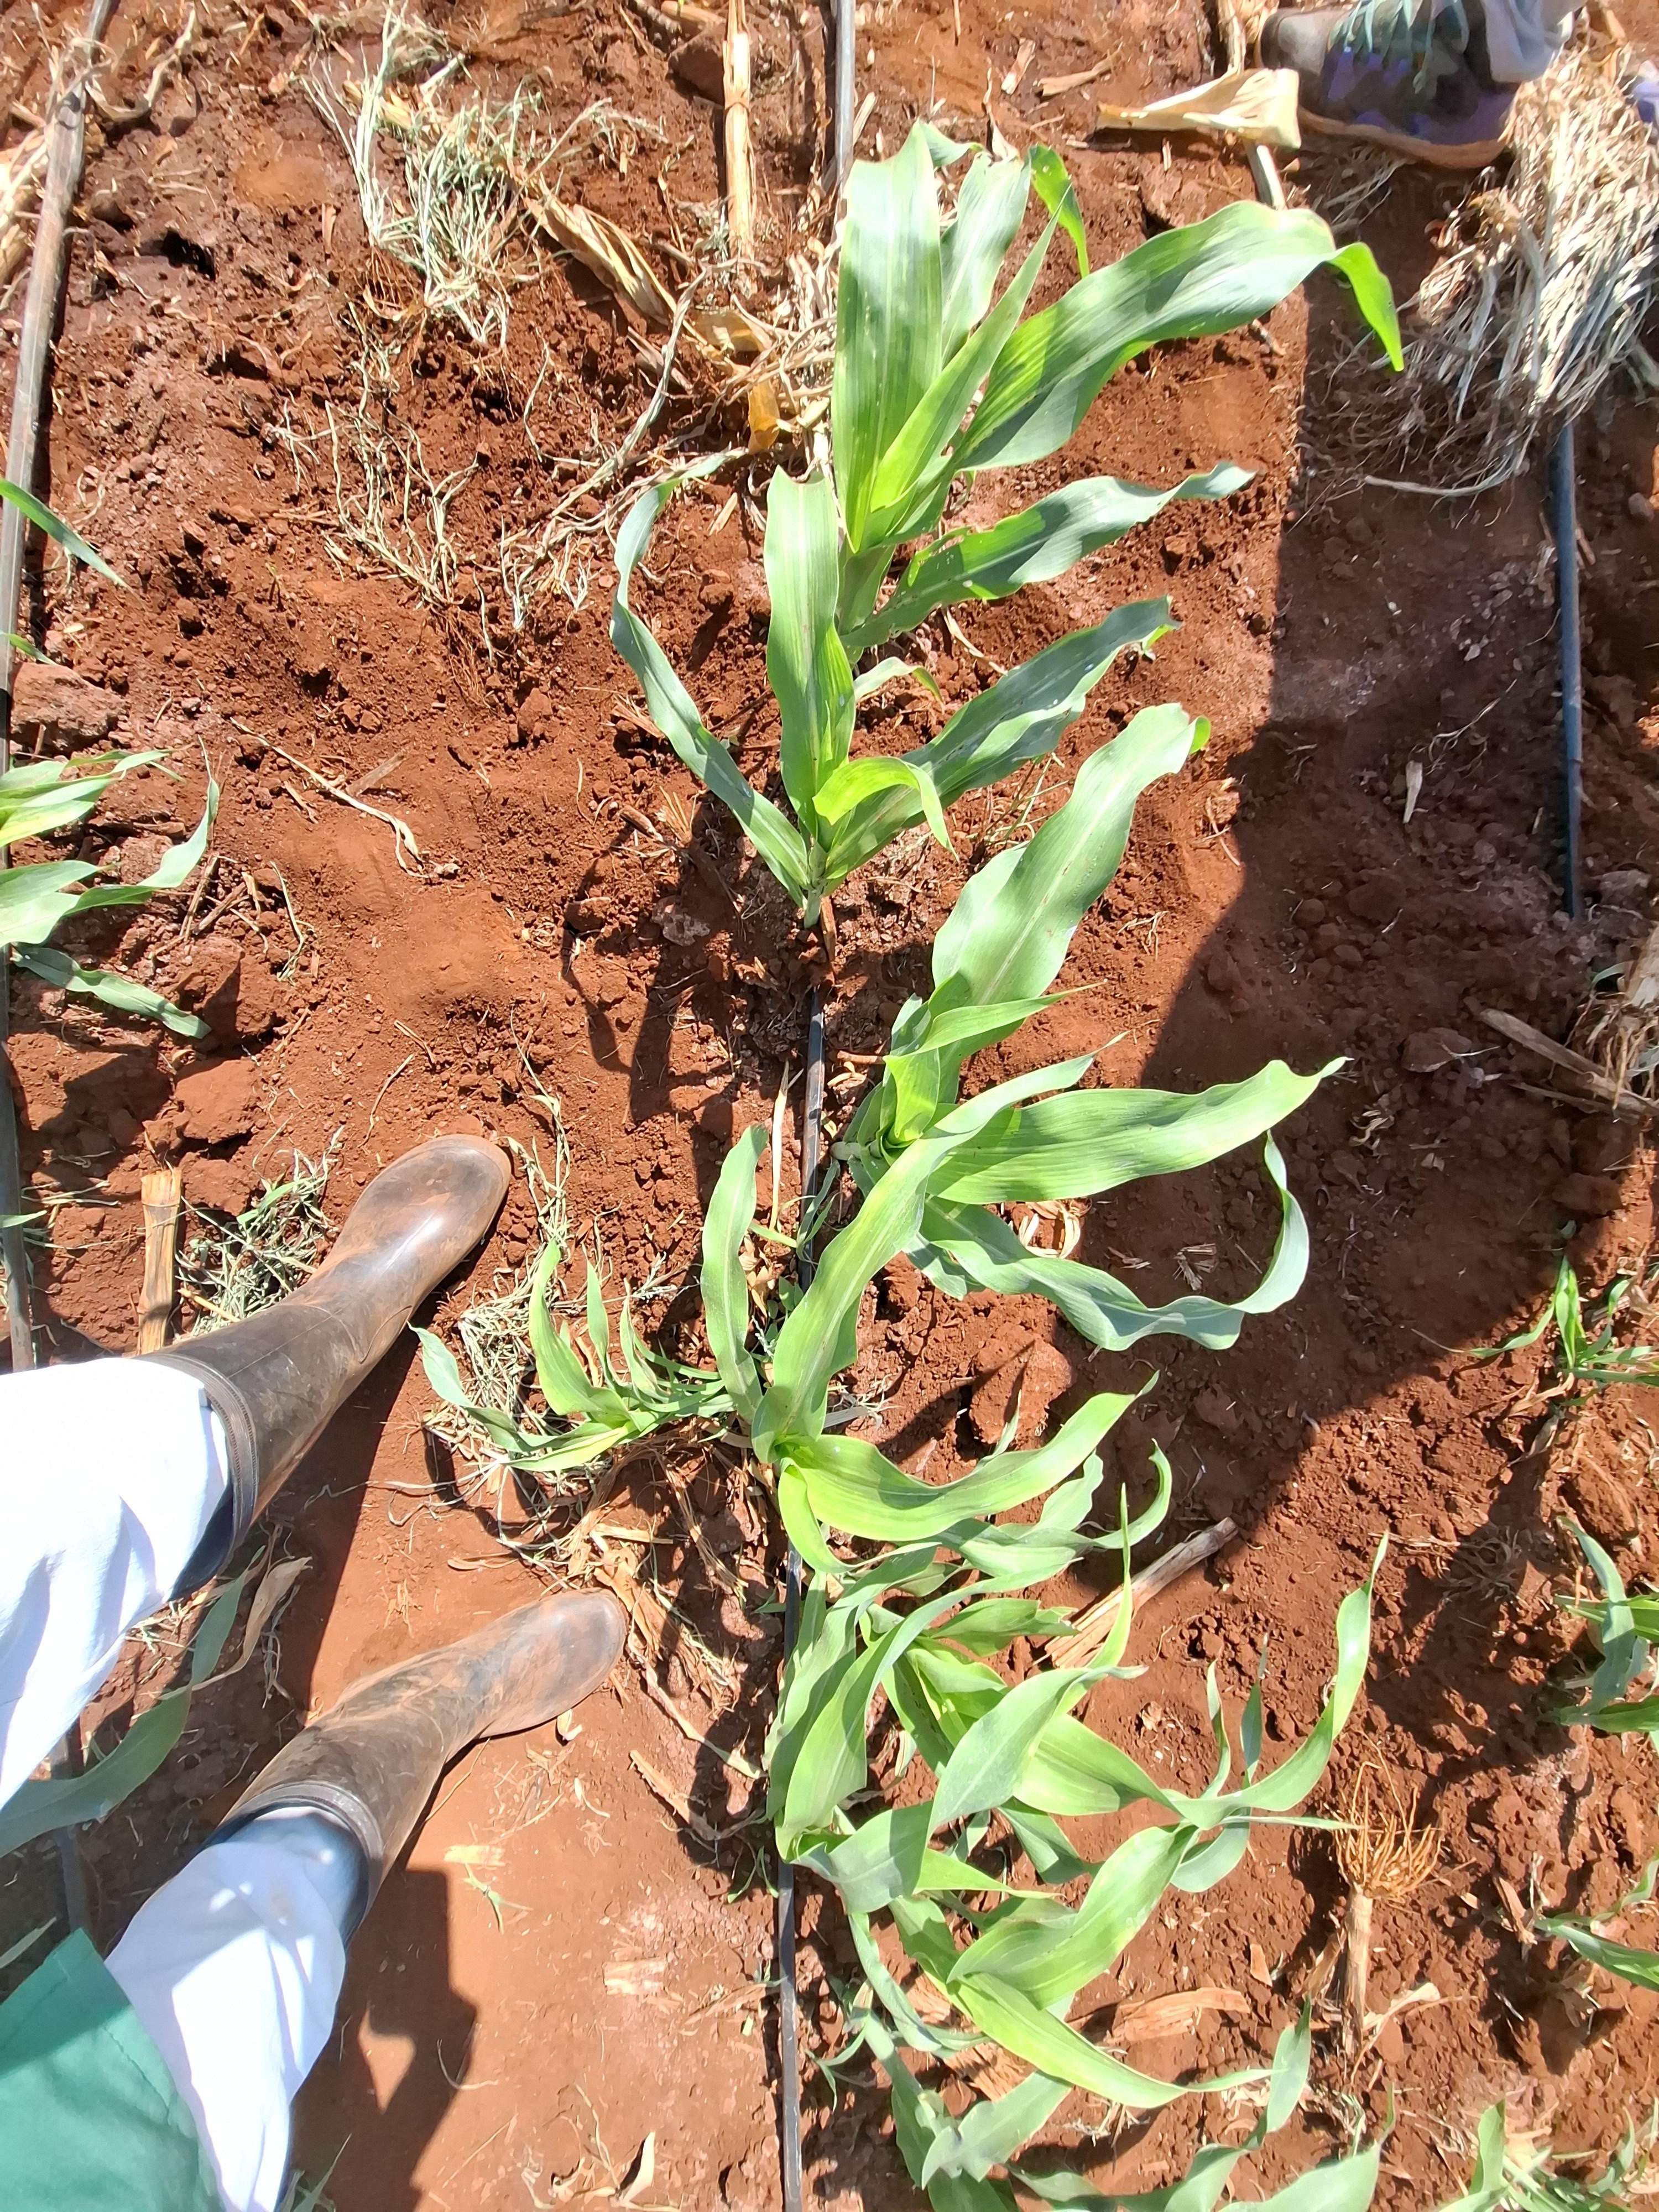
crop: sorghum
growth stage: vegetative
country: Kenya
